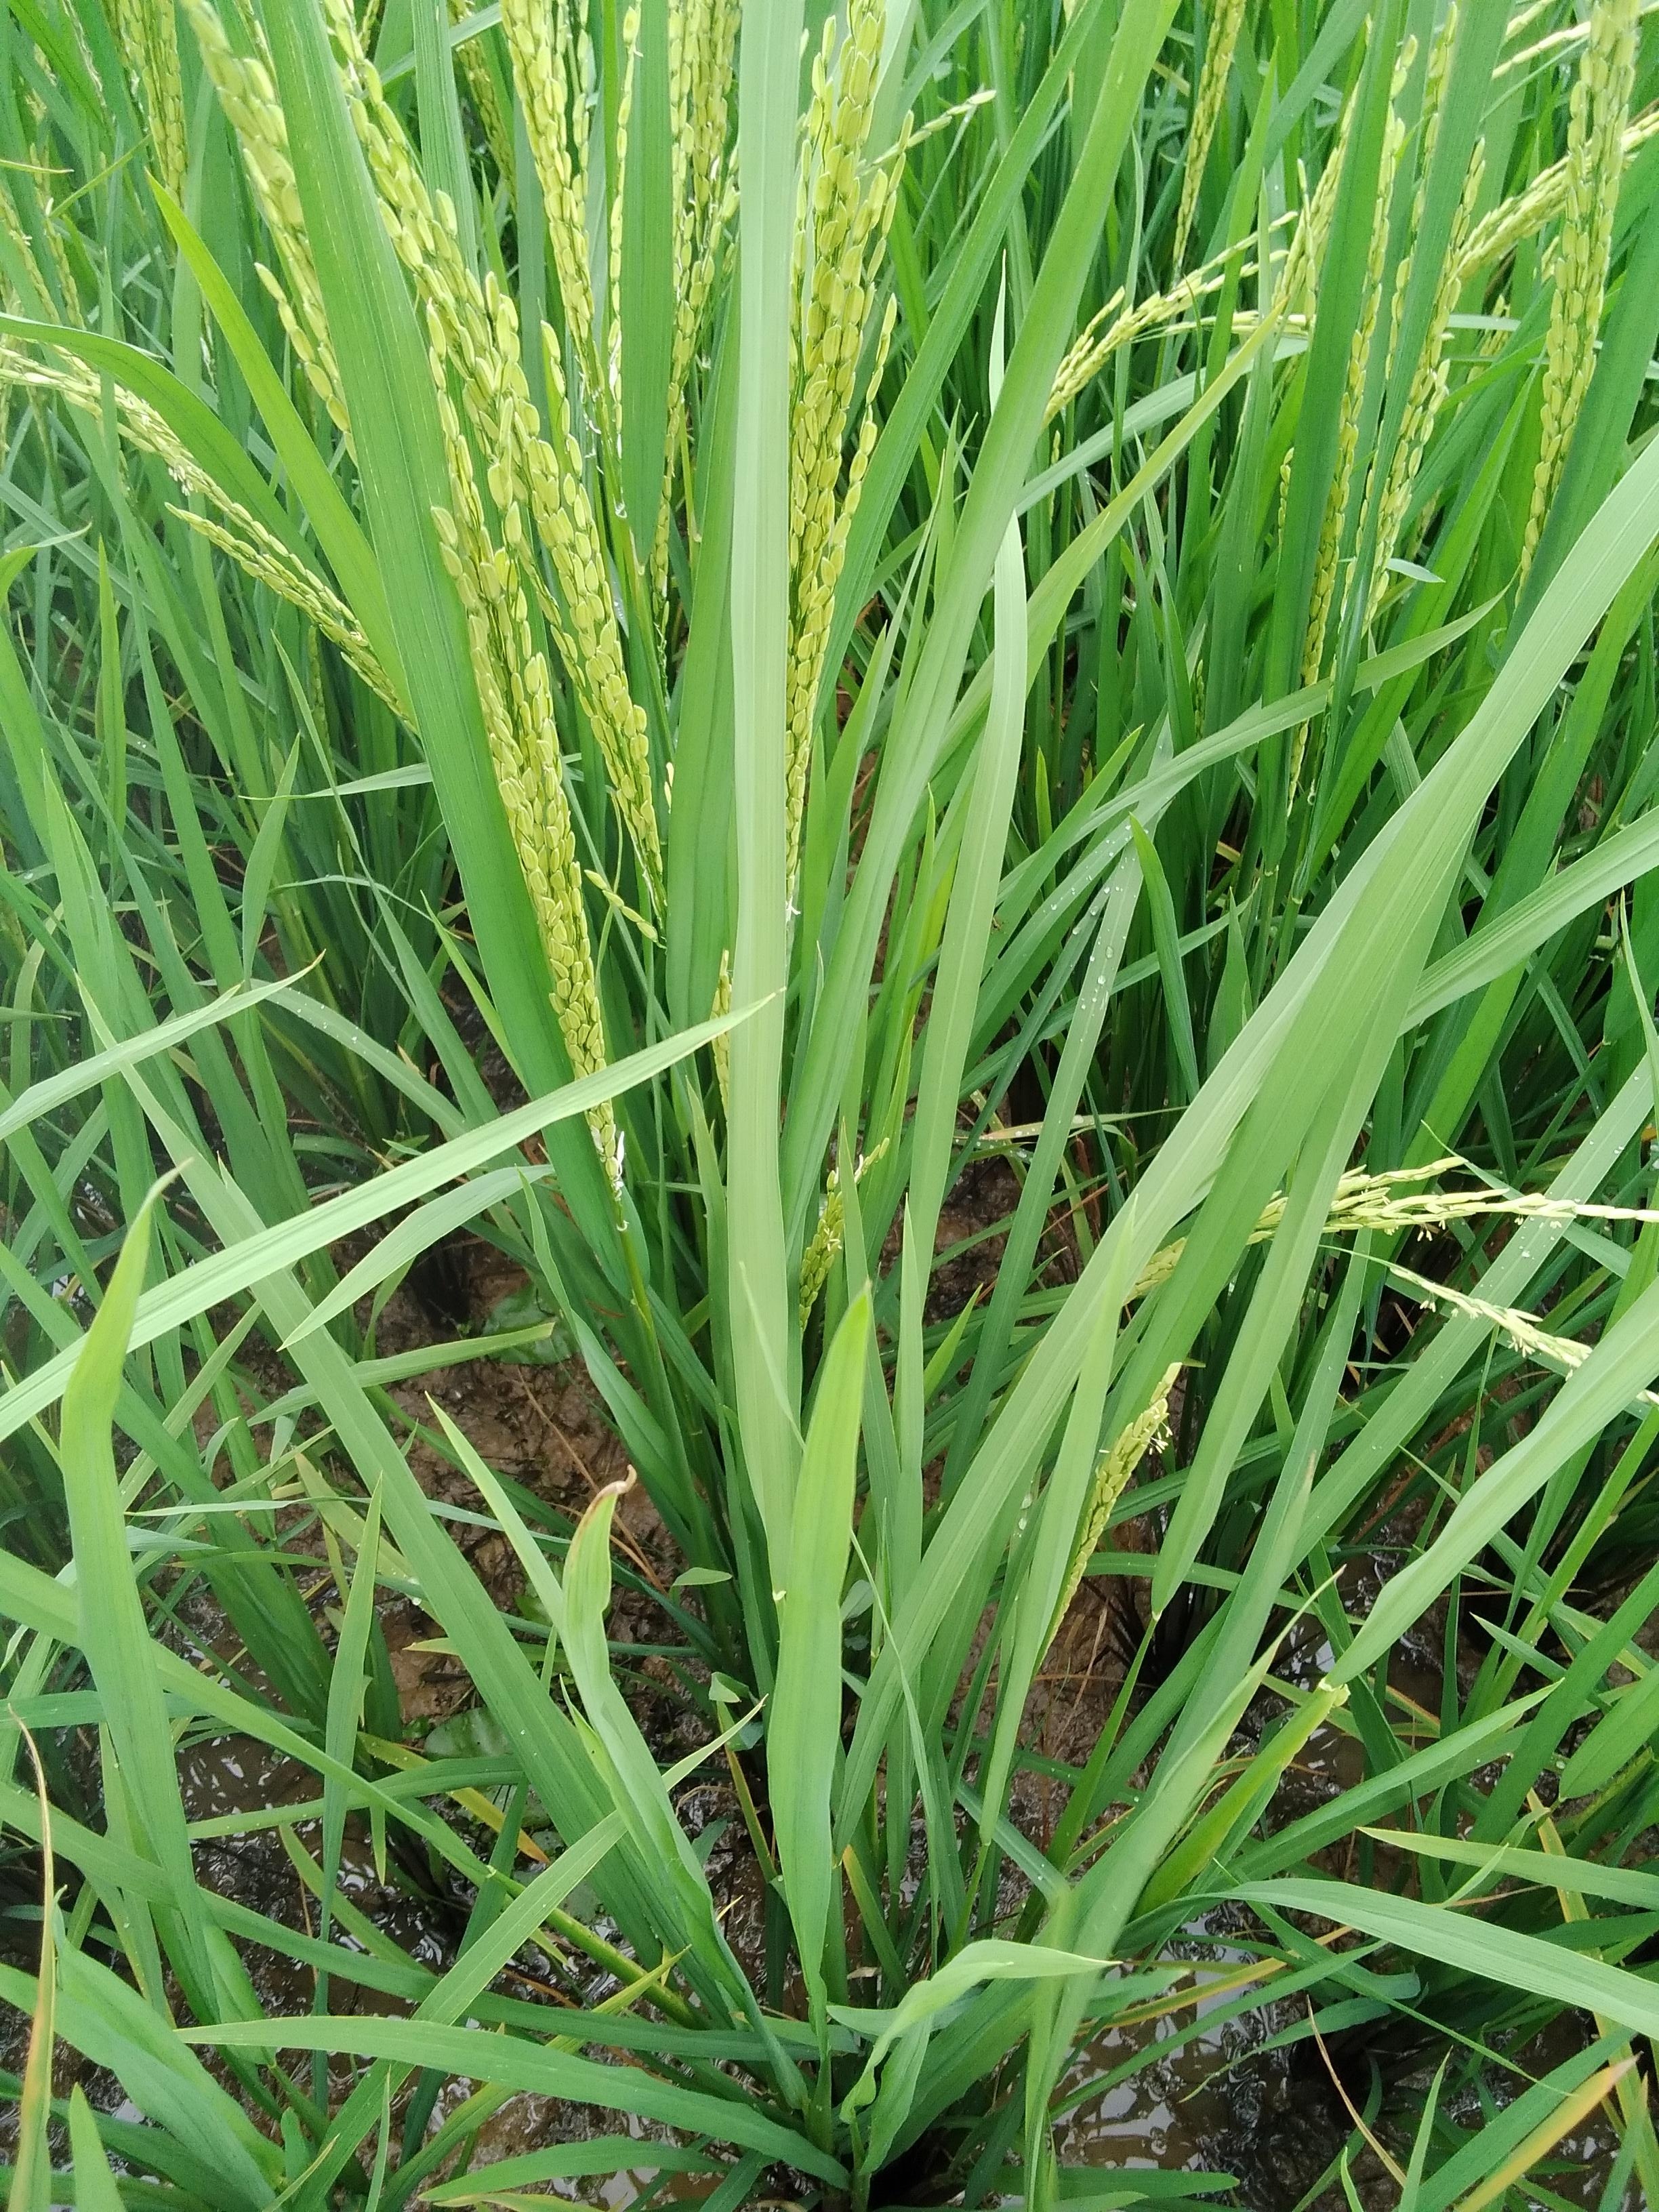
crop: rice
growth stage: flowering
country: Nigeria
